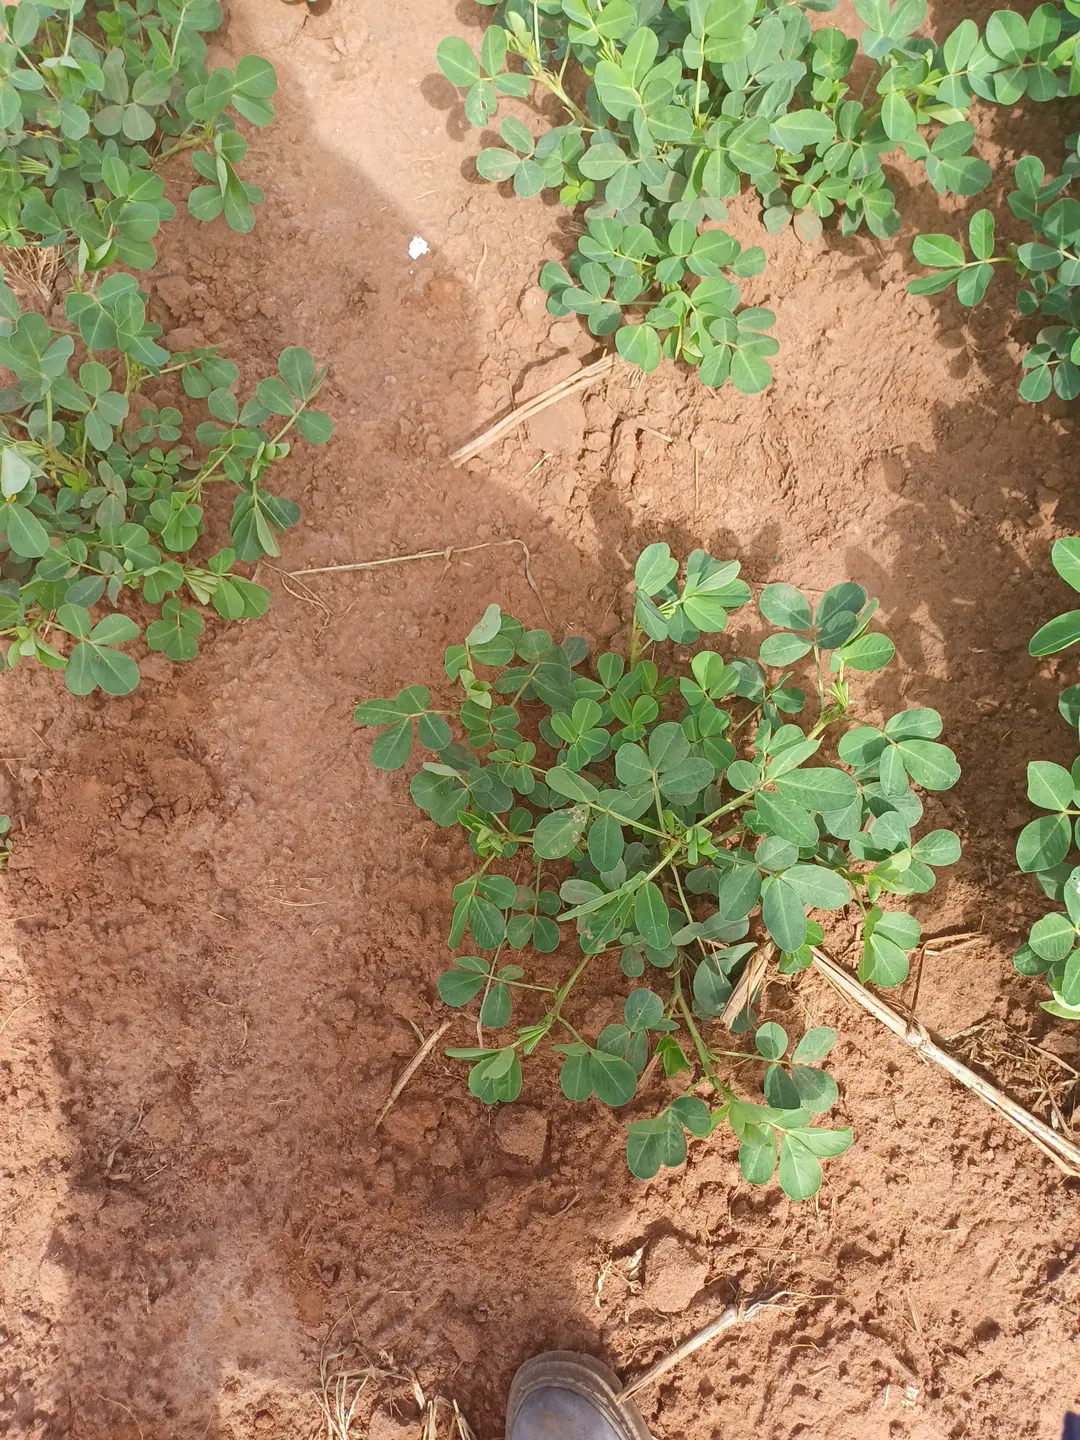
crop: groundnut
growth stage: flowering
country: Kenya
